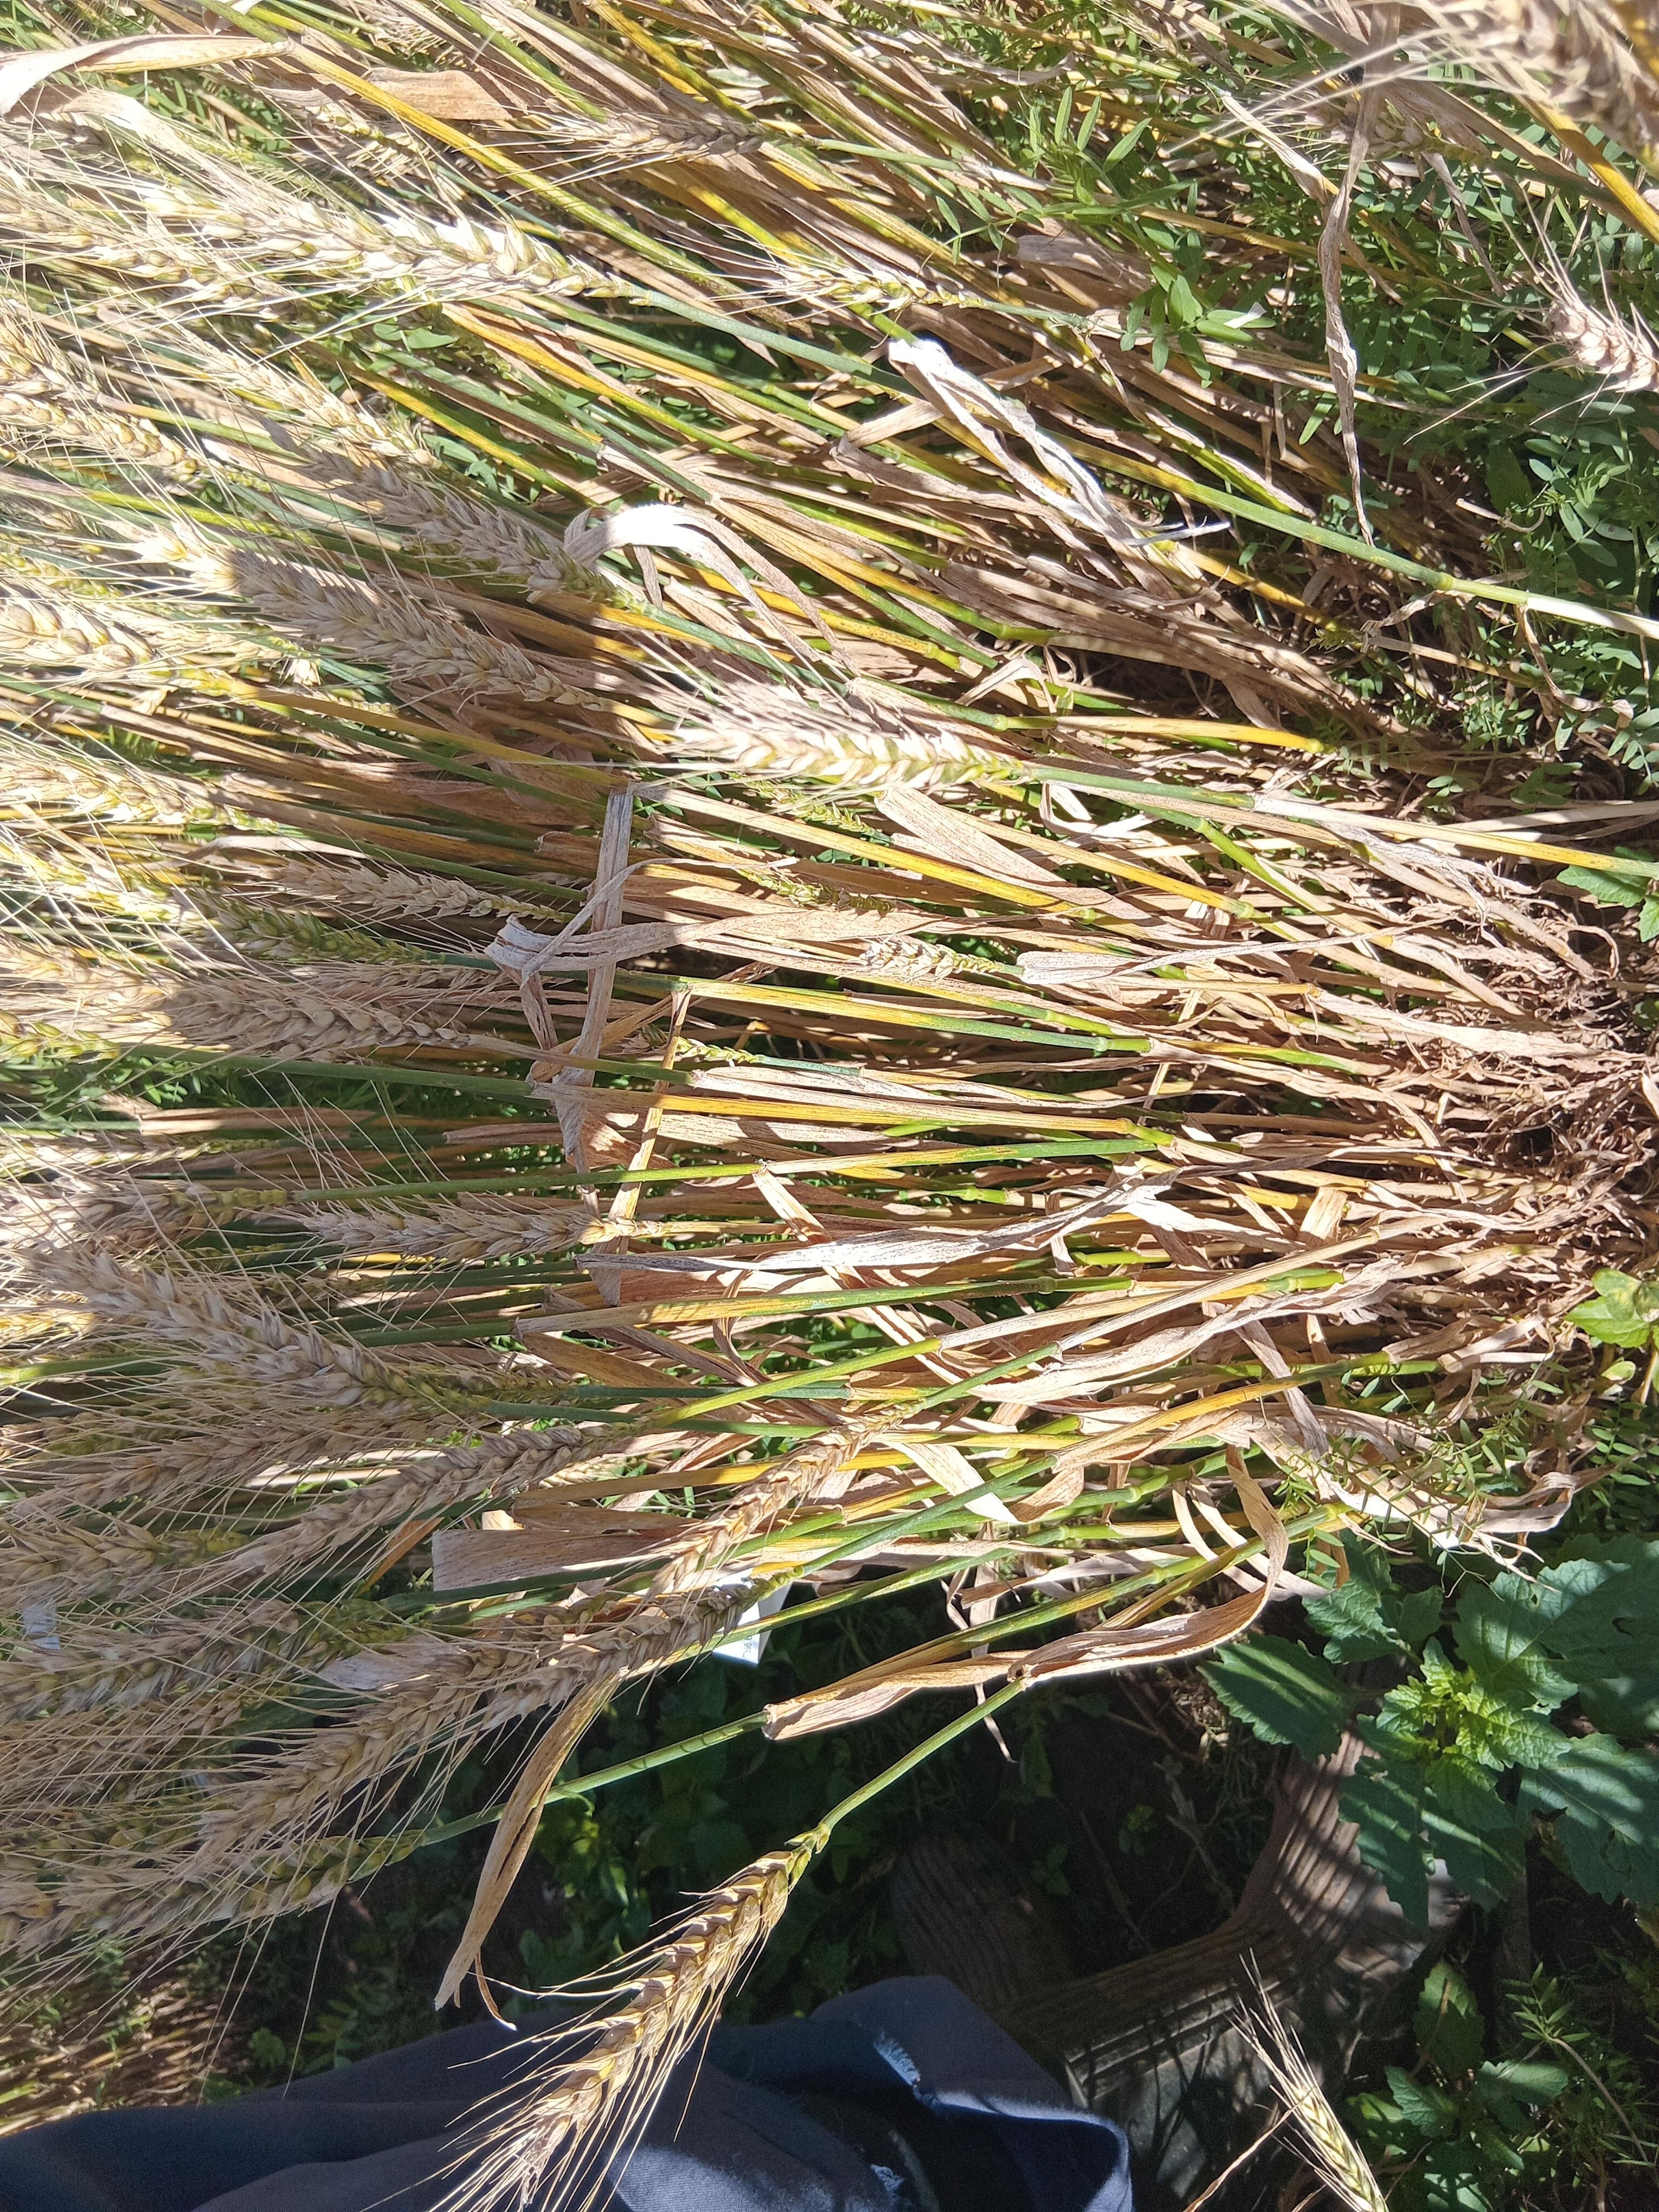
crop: wheat
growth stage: maturity
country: Kenya
